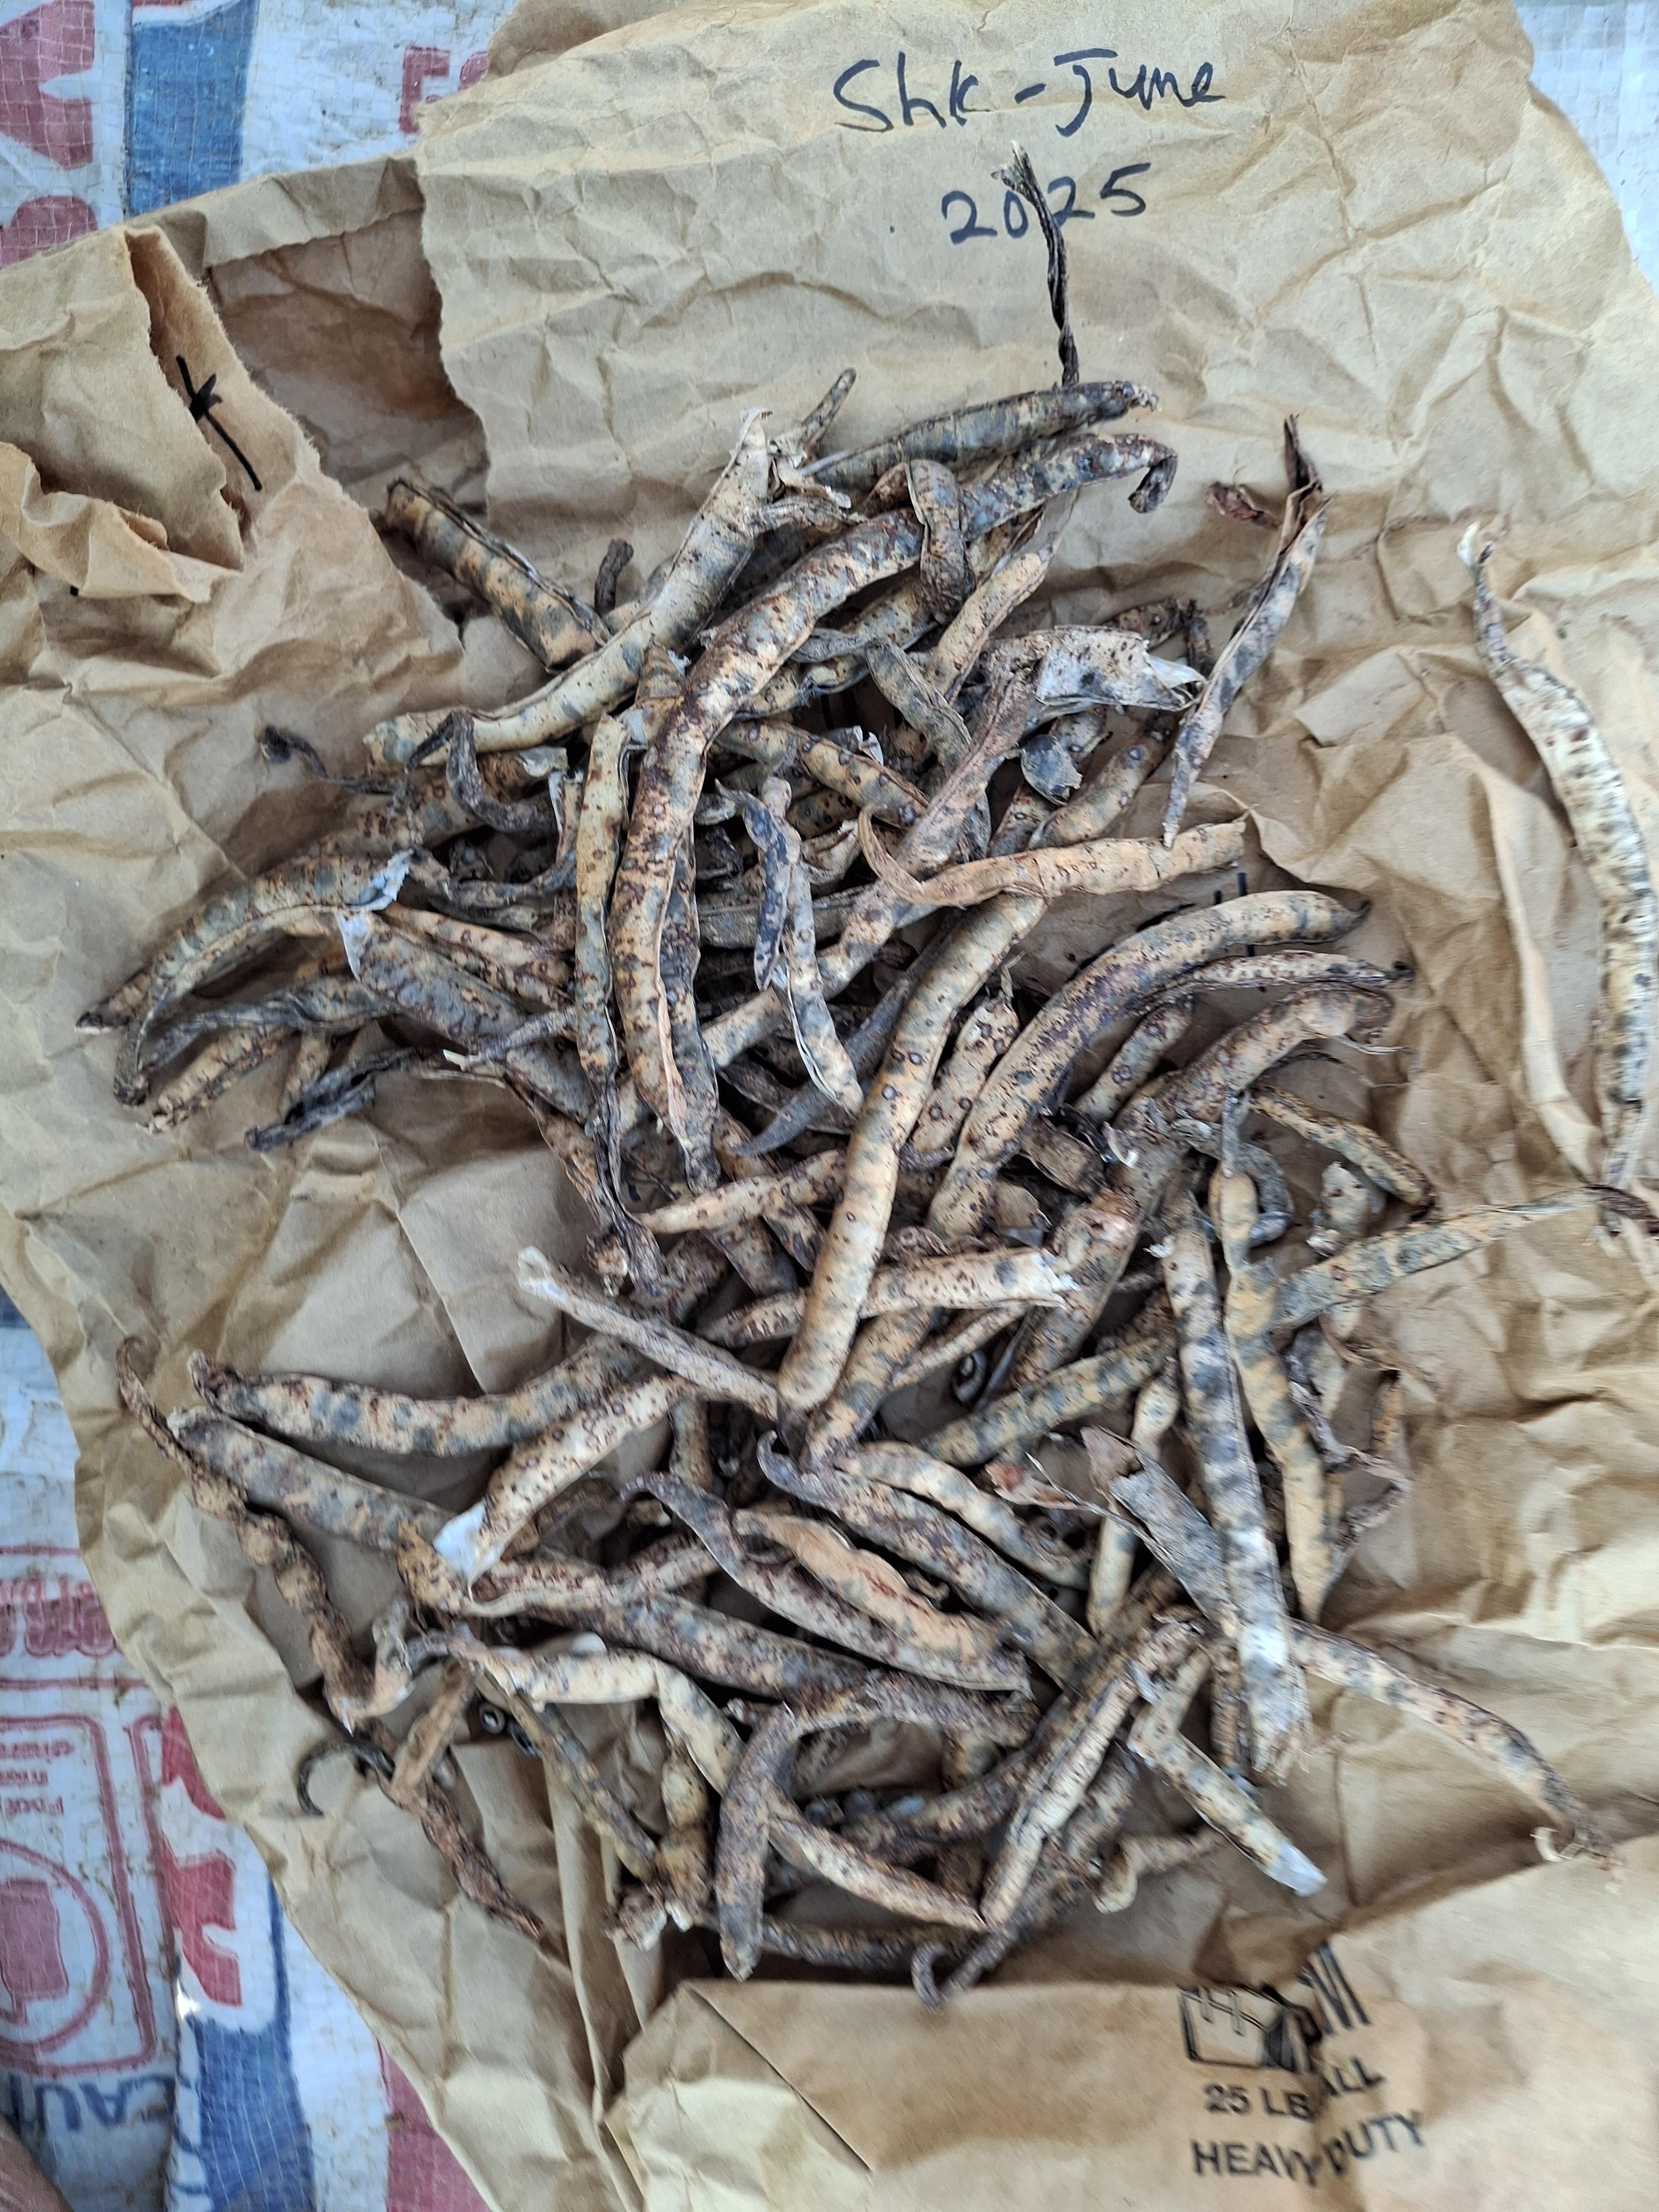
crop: cowpea
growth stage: harvest
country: Nigeria
